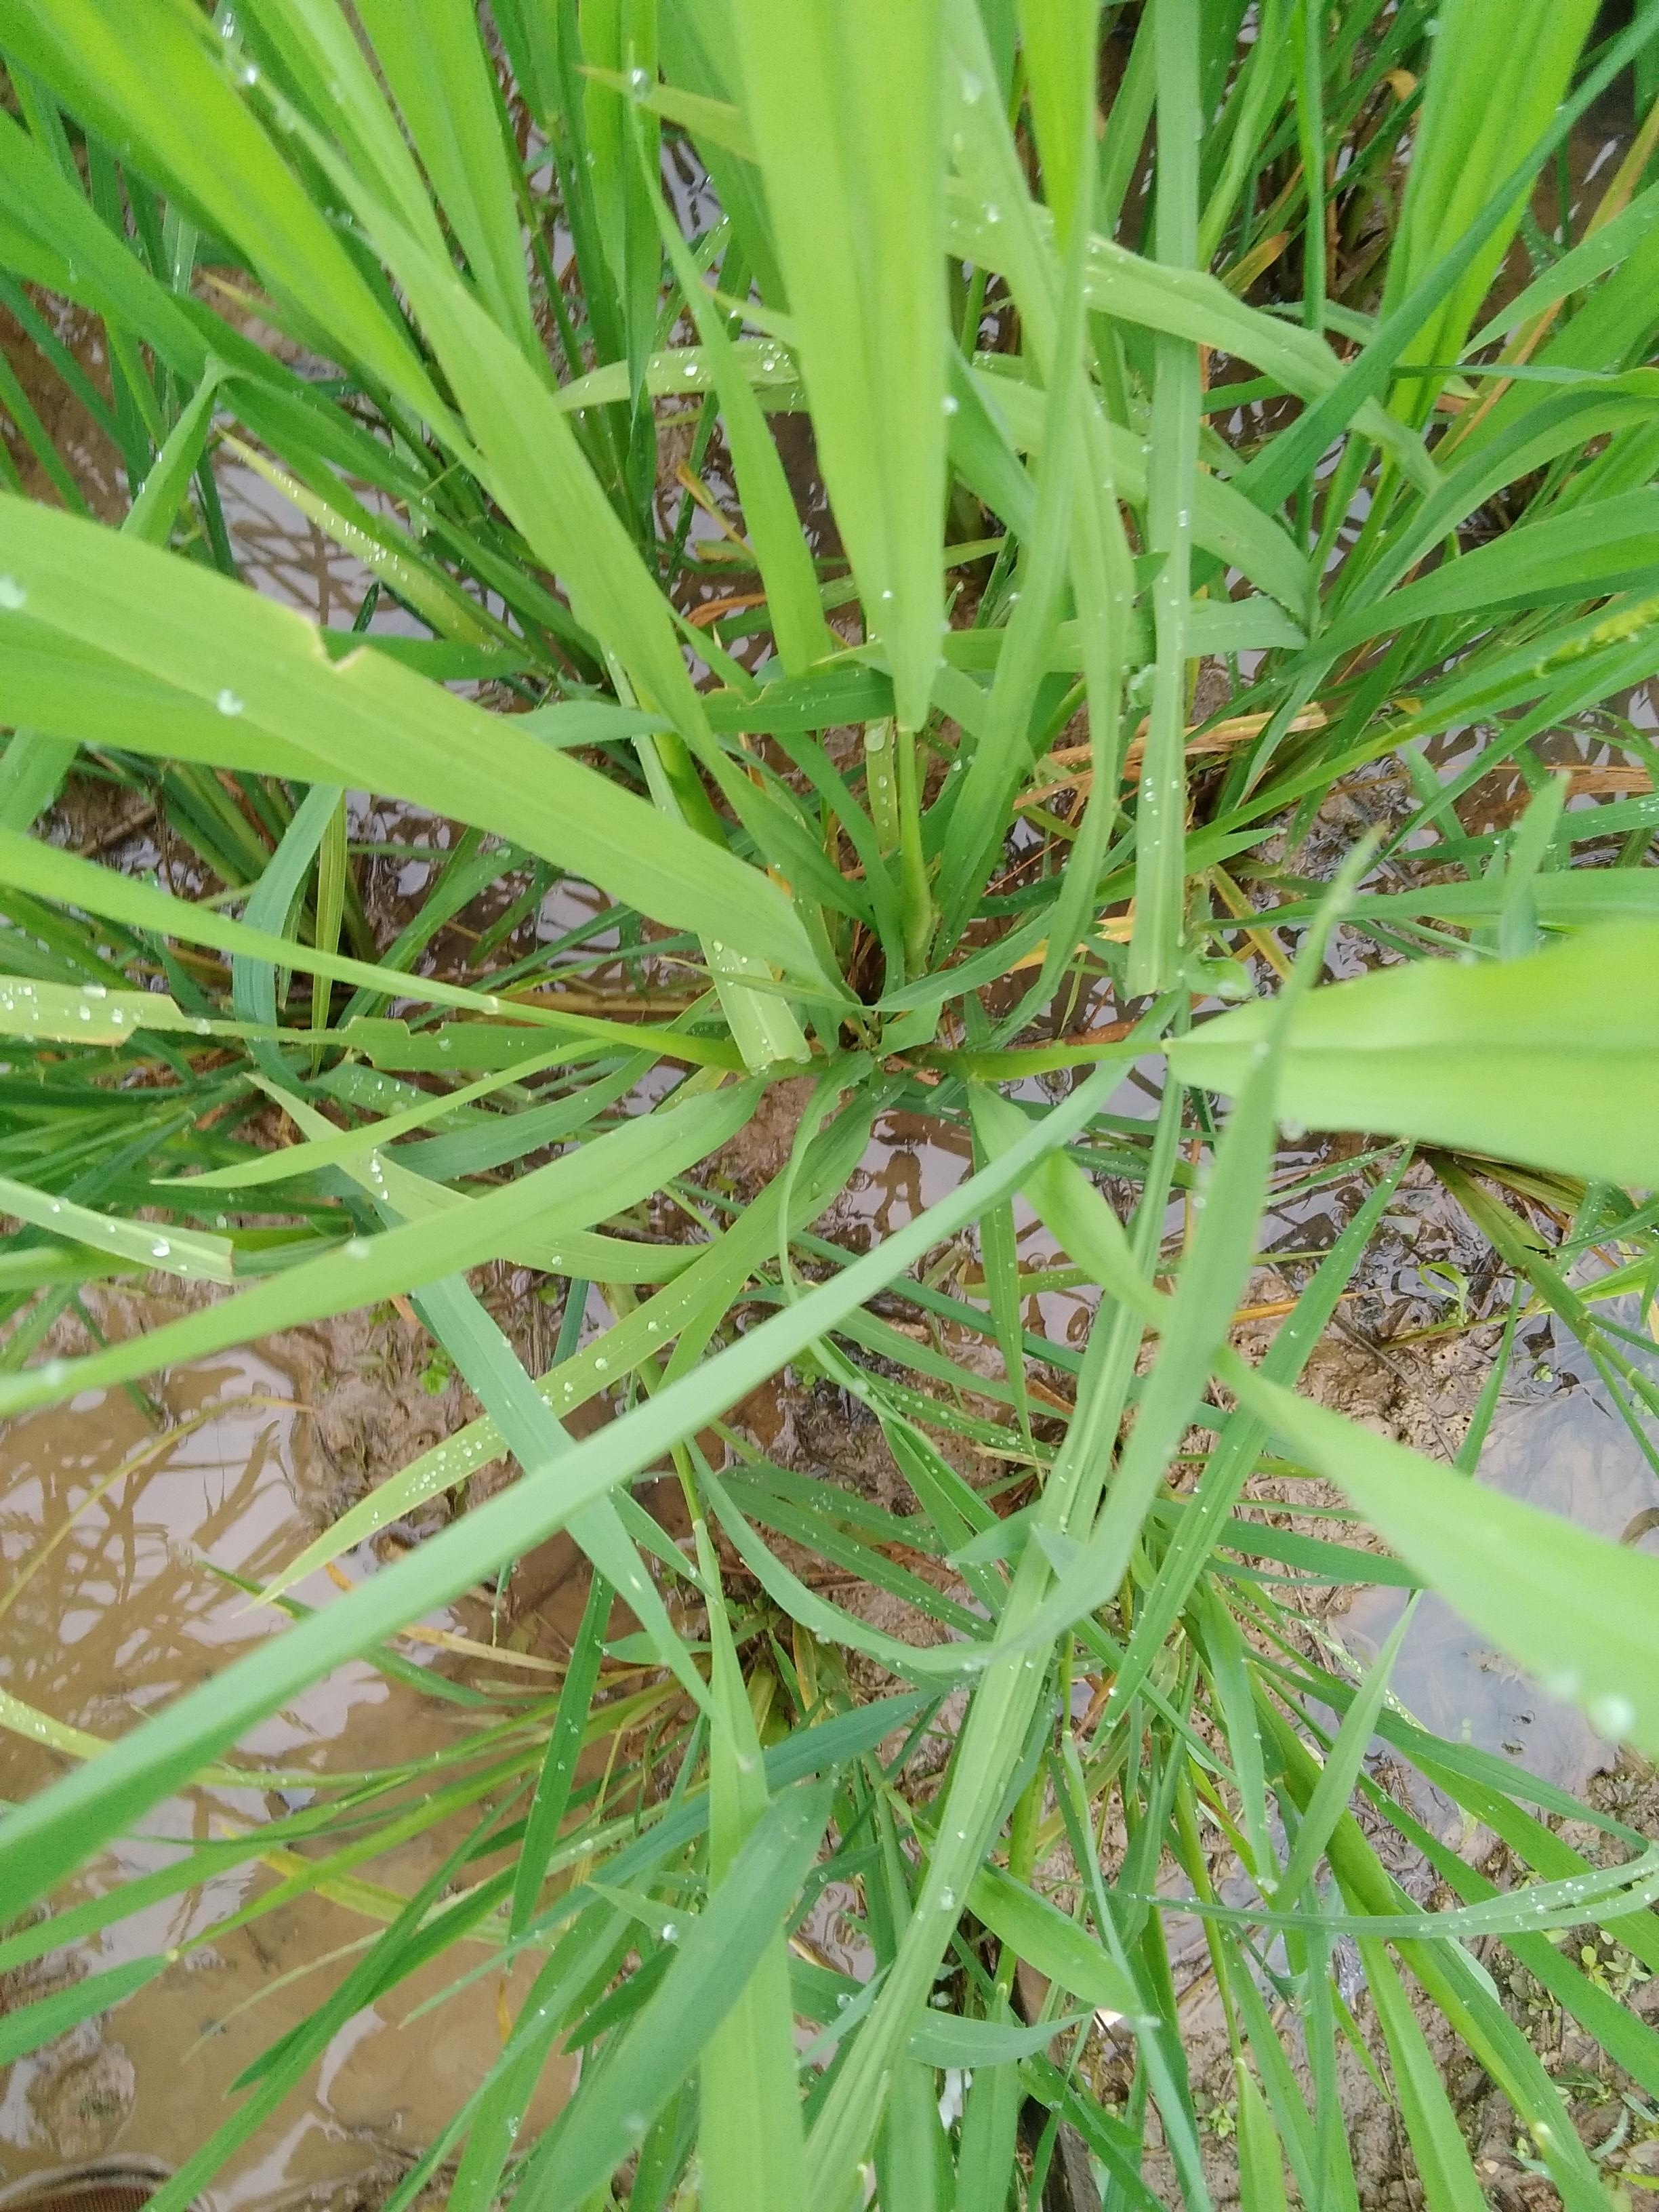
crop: rice
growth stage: booting
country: Nigeria
